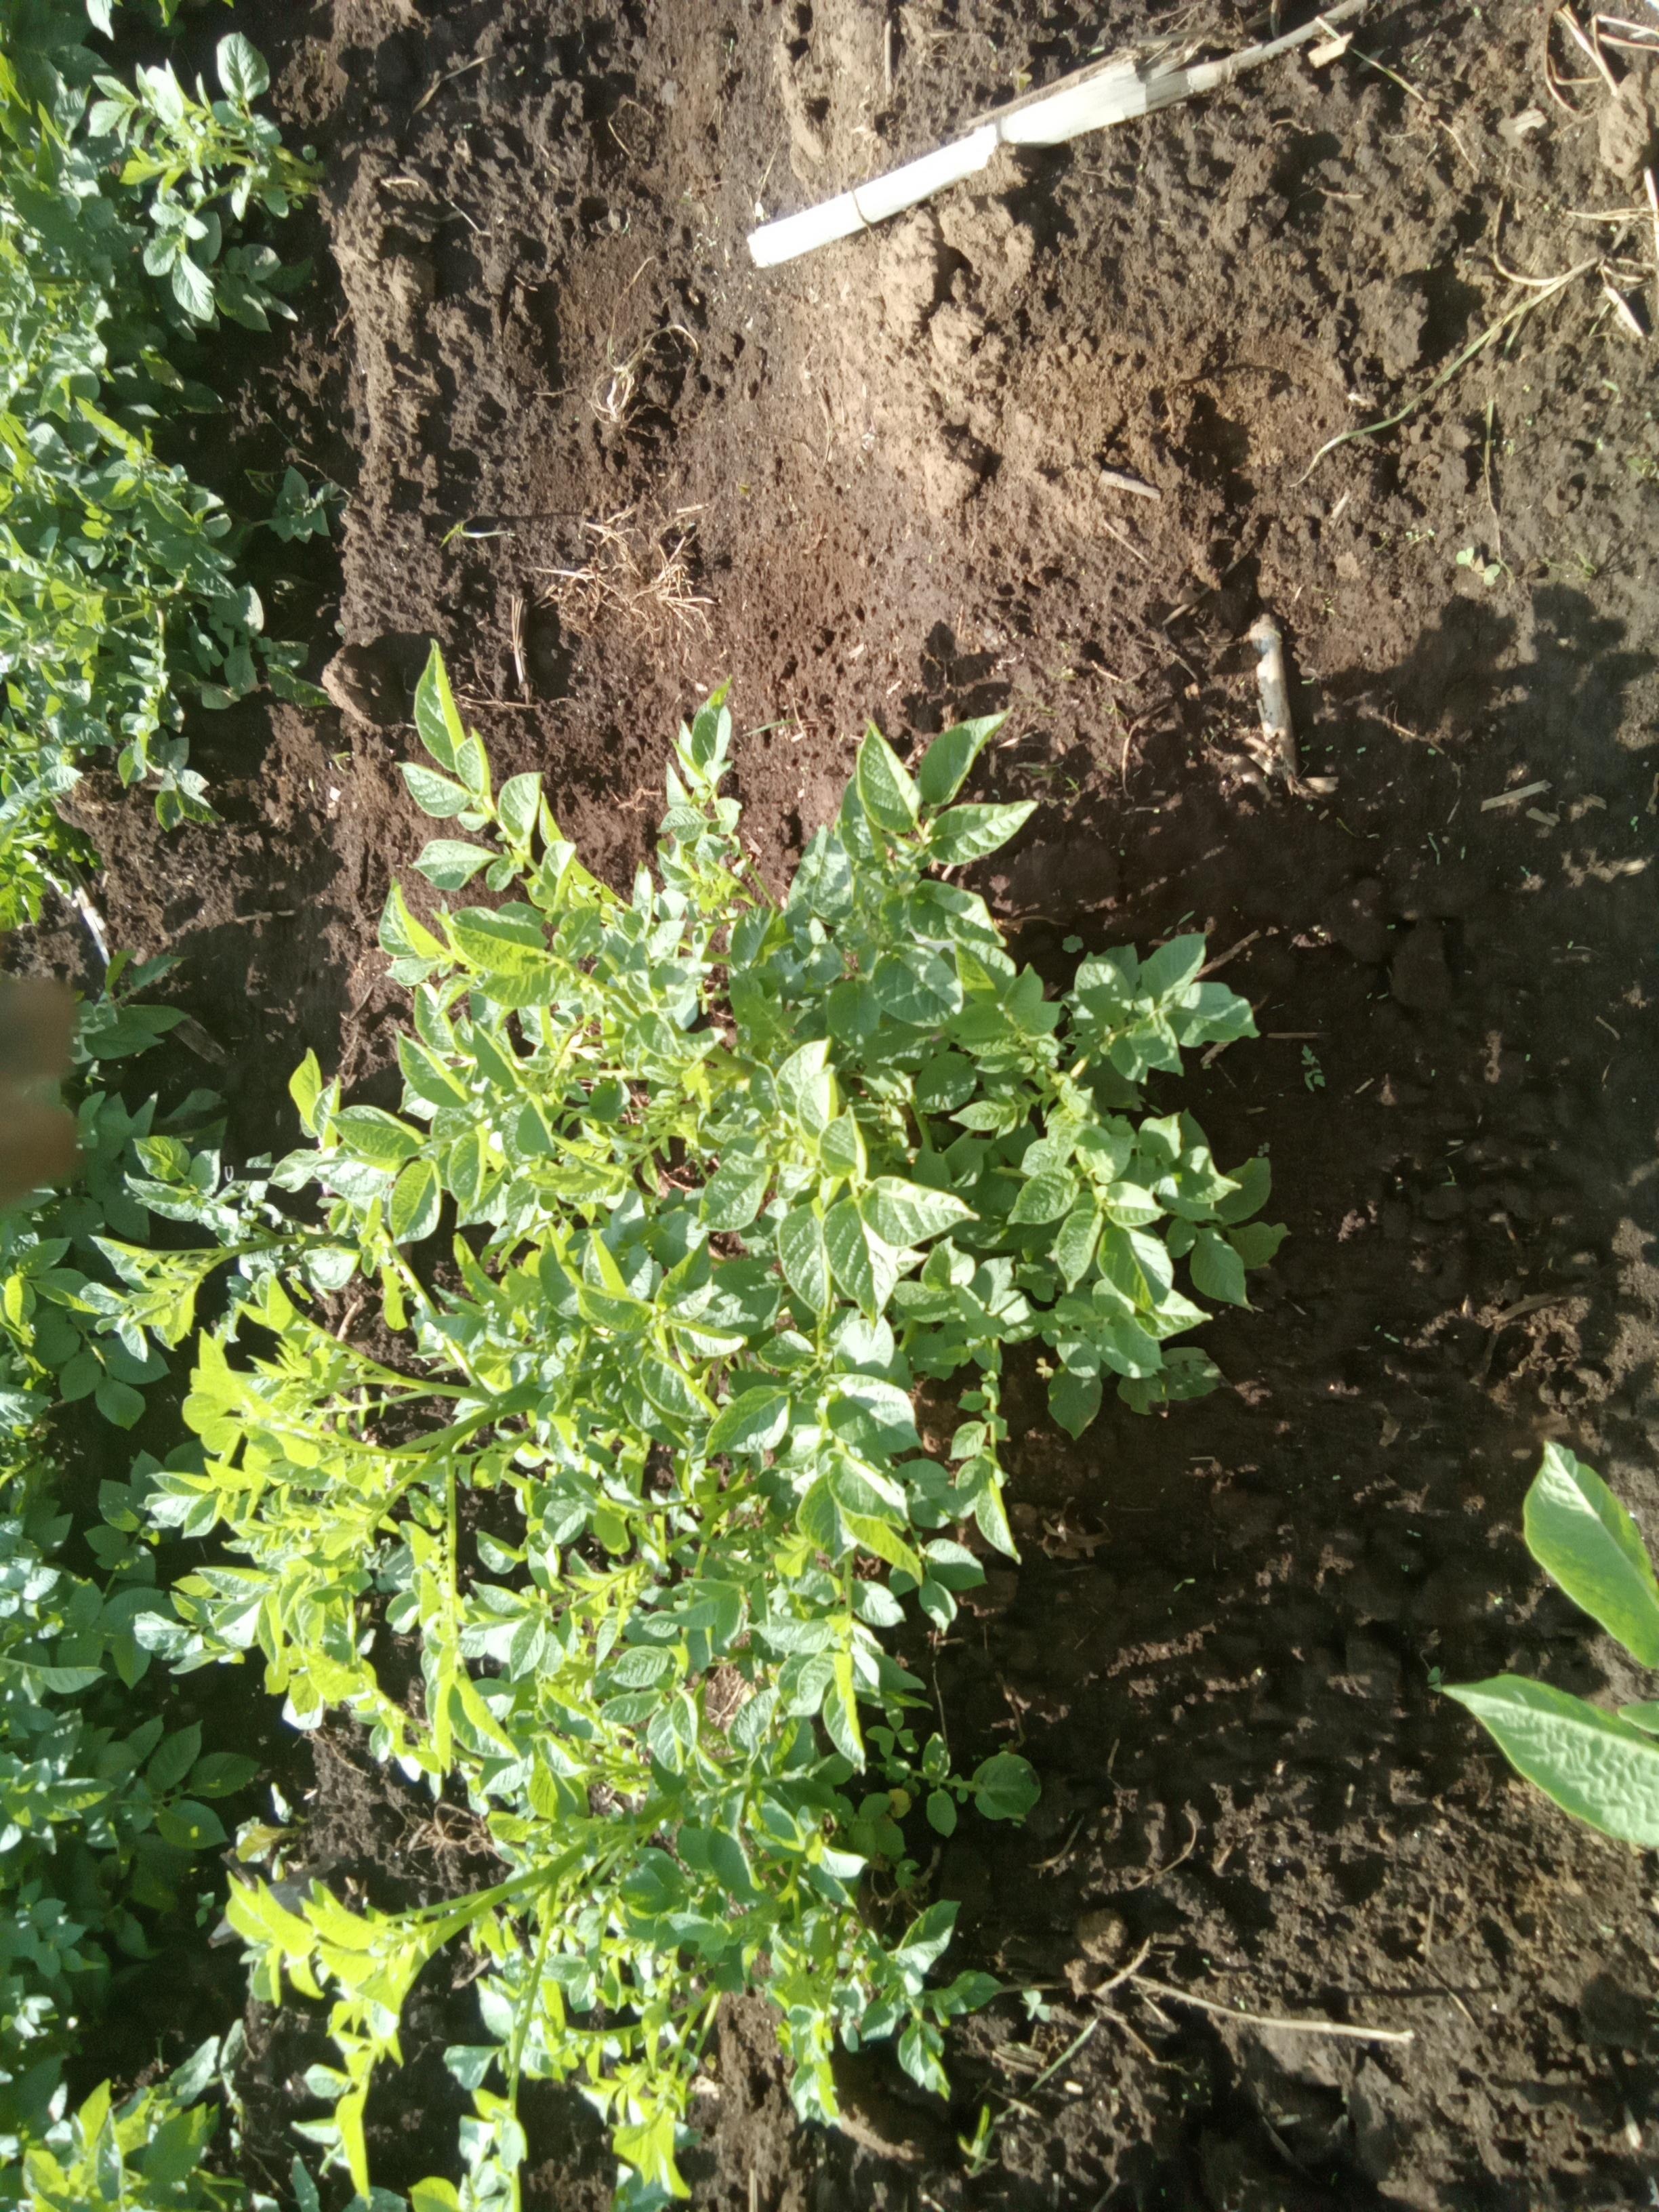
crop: potato
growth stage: vegetative
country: Kenya
